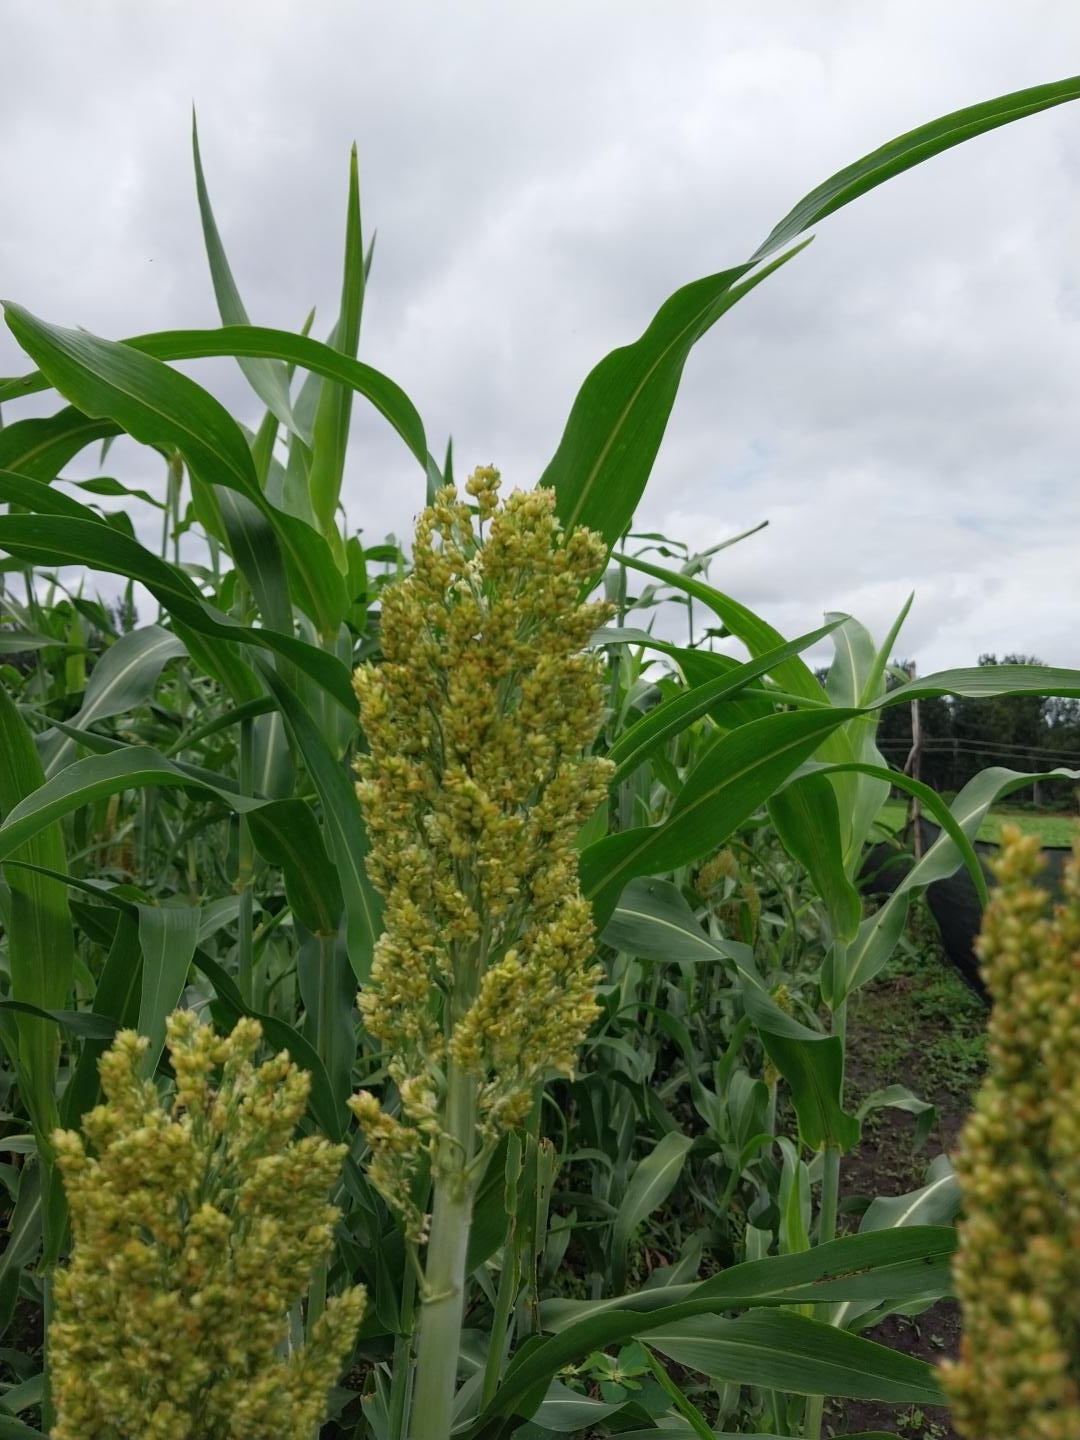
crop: sorghum
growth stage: heading tuber
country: Tanzania
